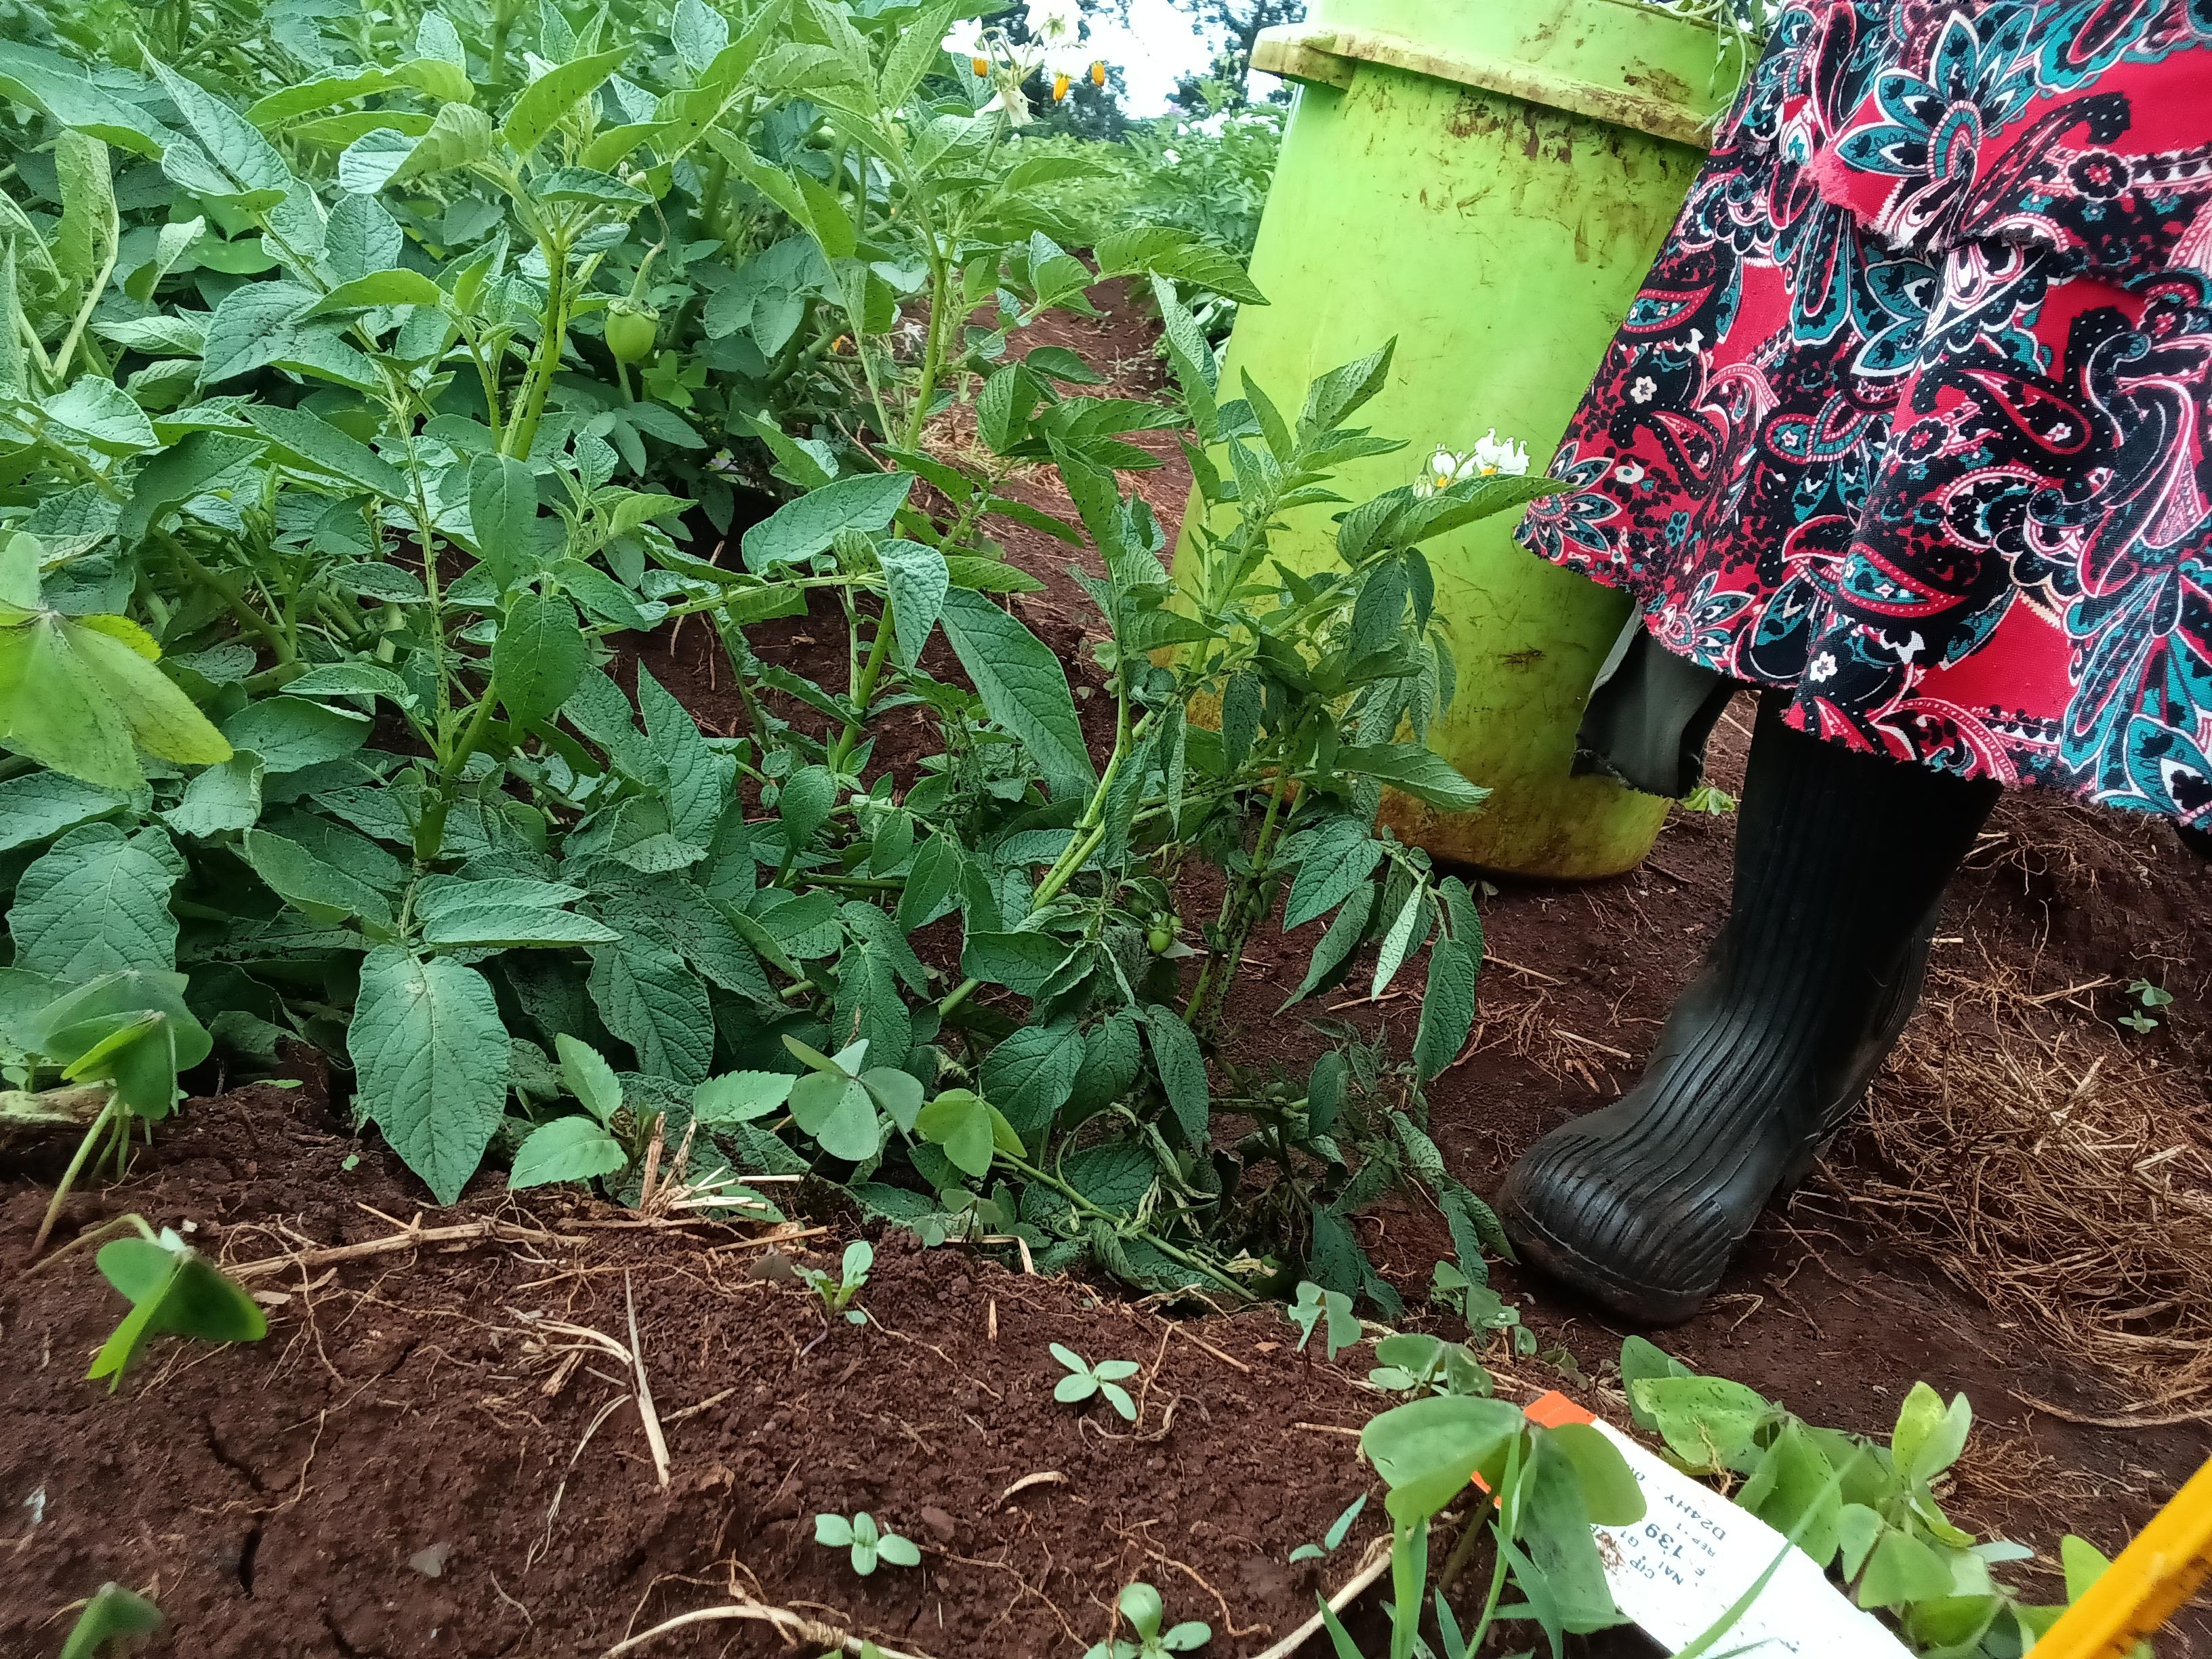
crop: potato
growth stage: flowering
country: Kenya
